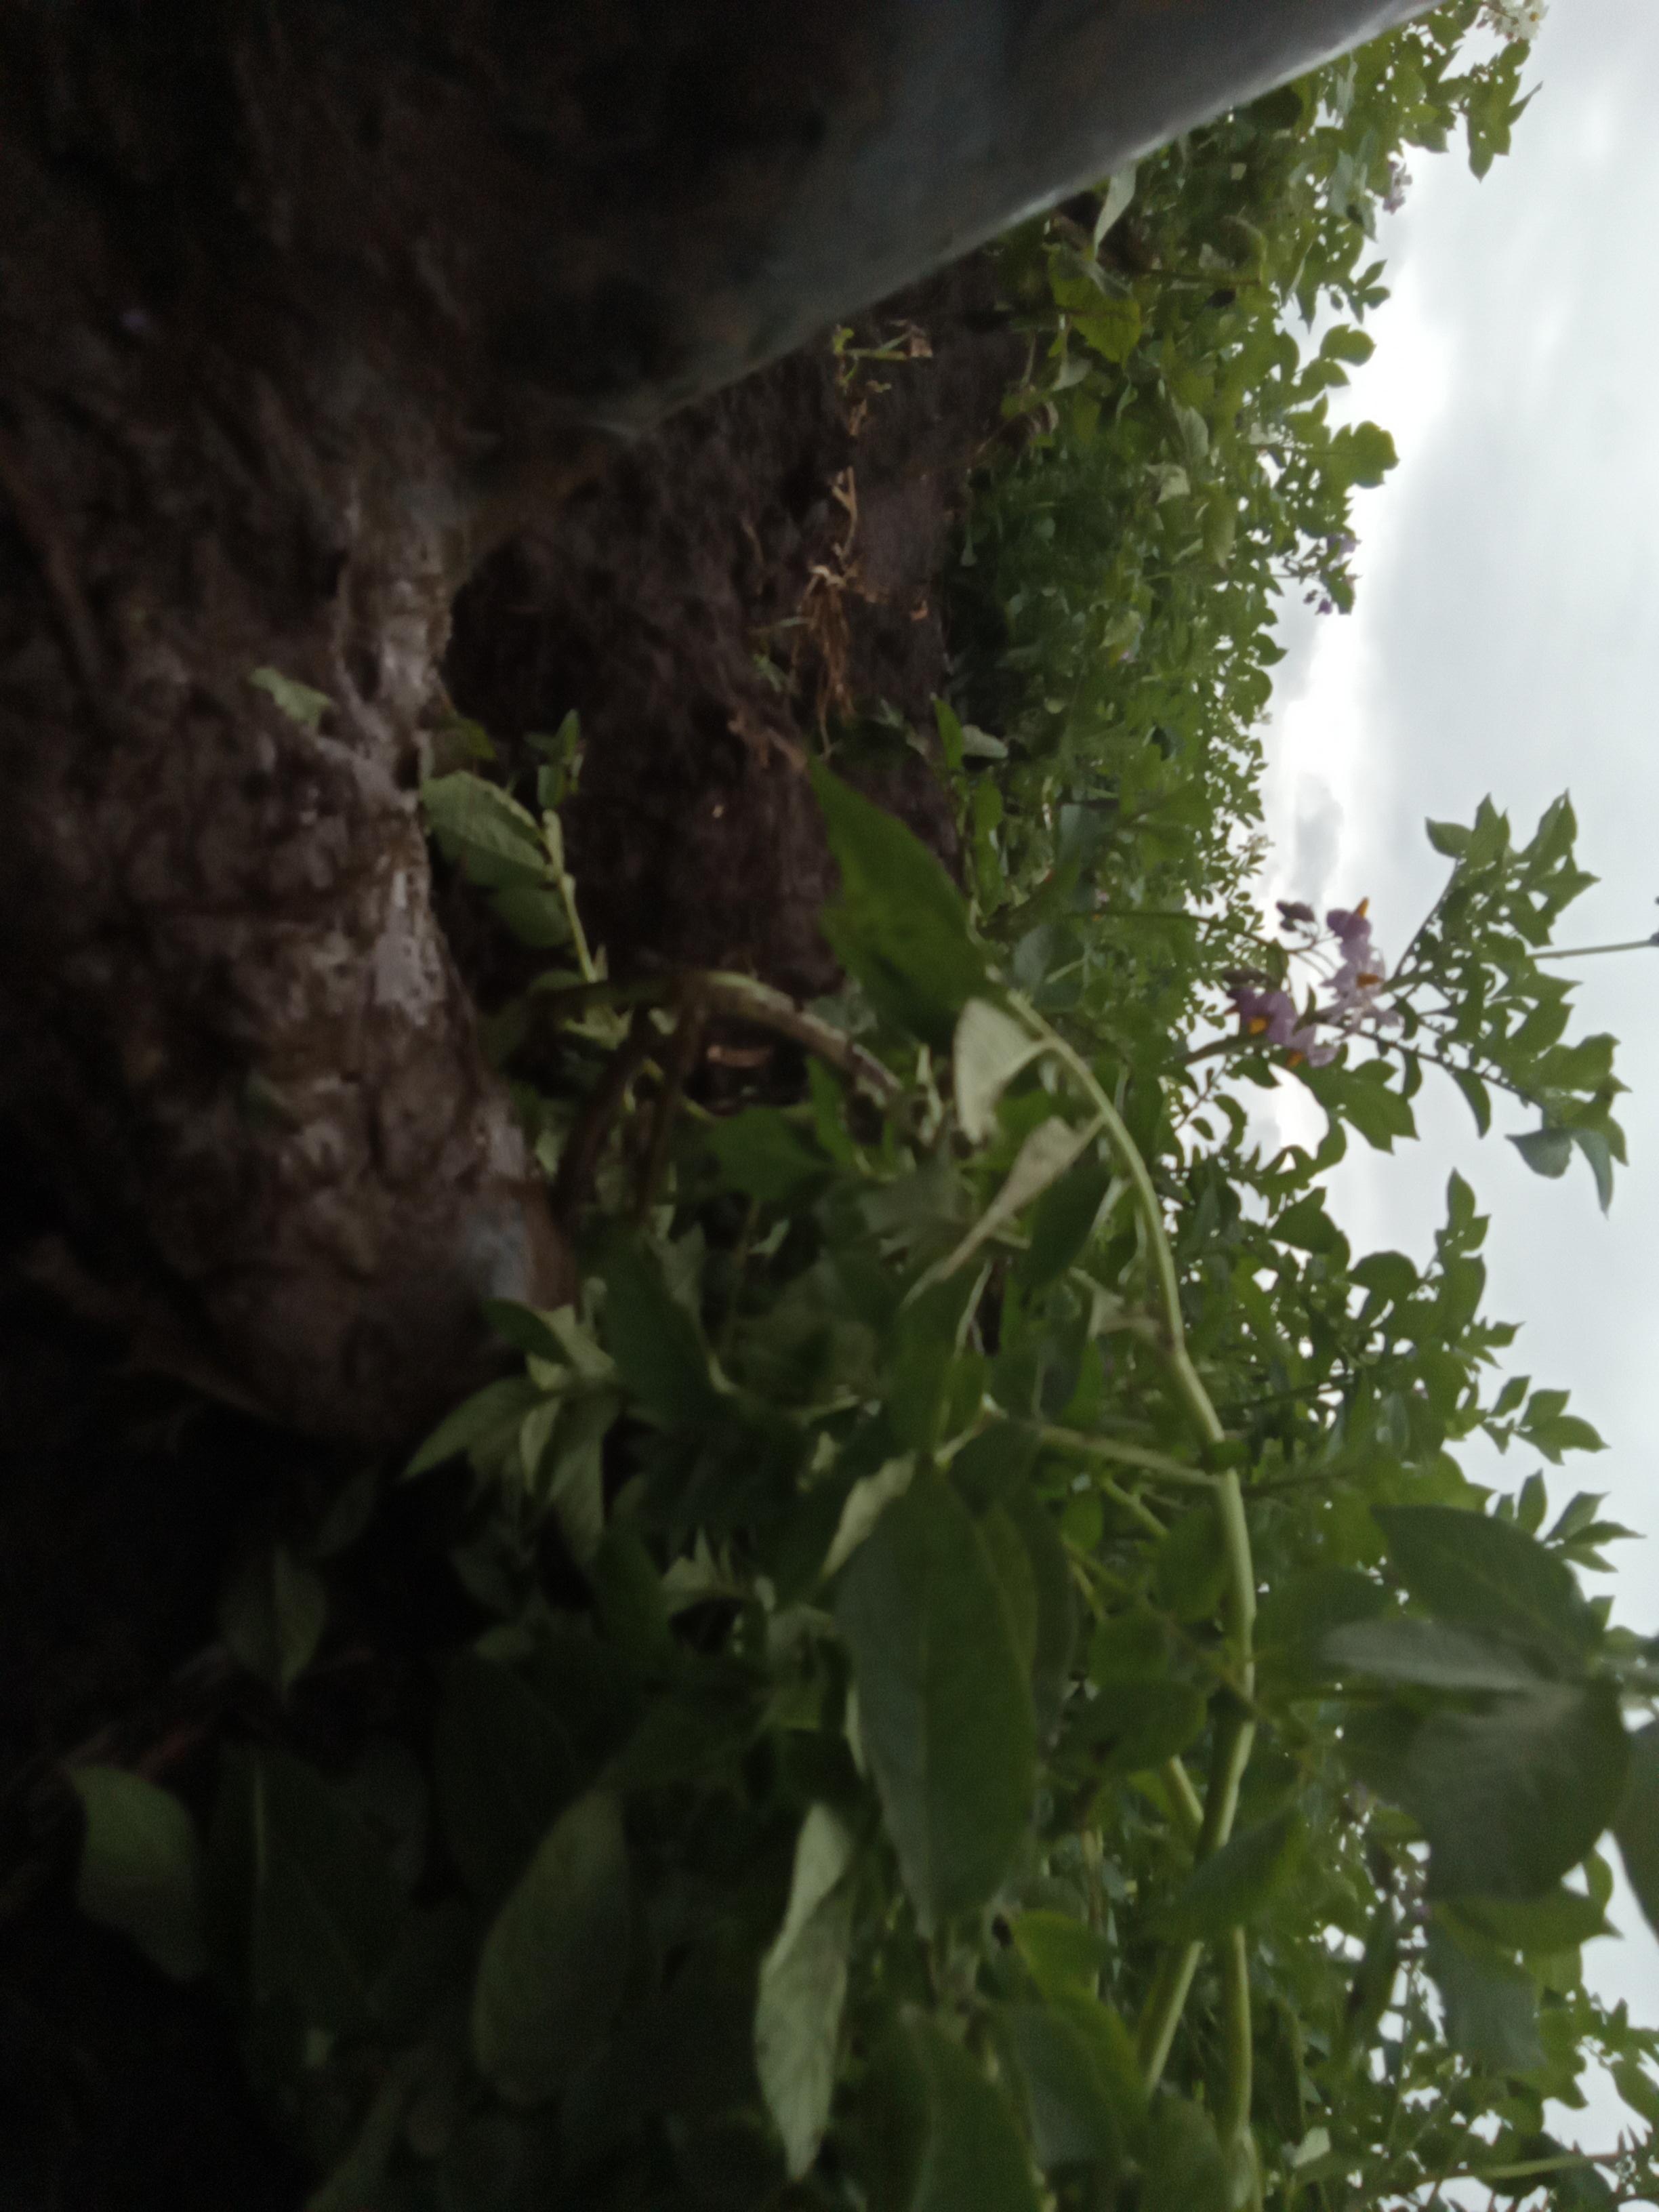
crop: potato
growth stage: flowering
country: Kenya
